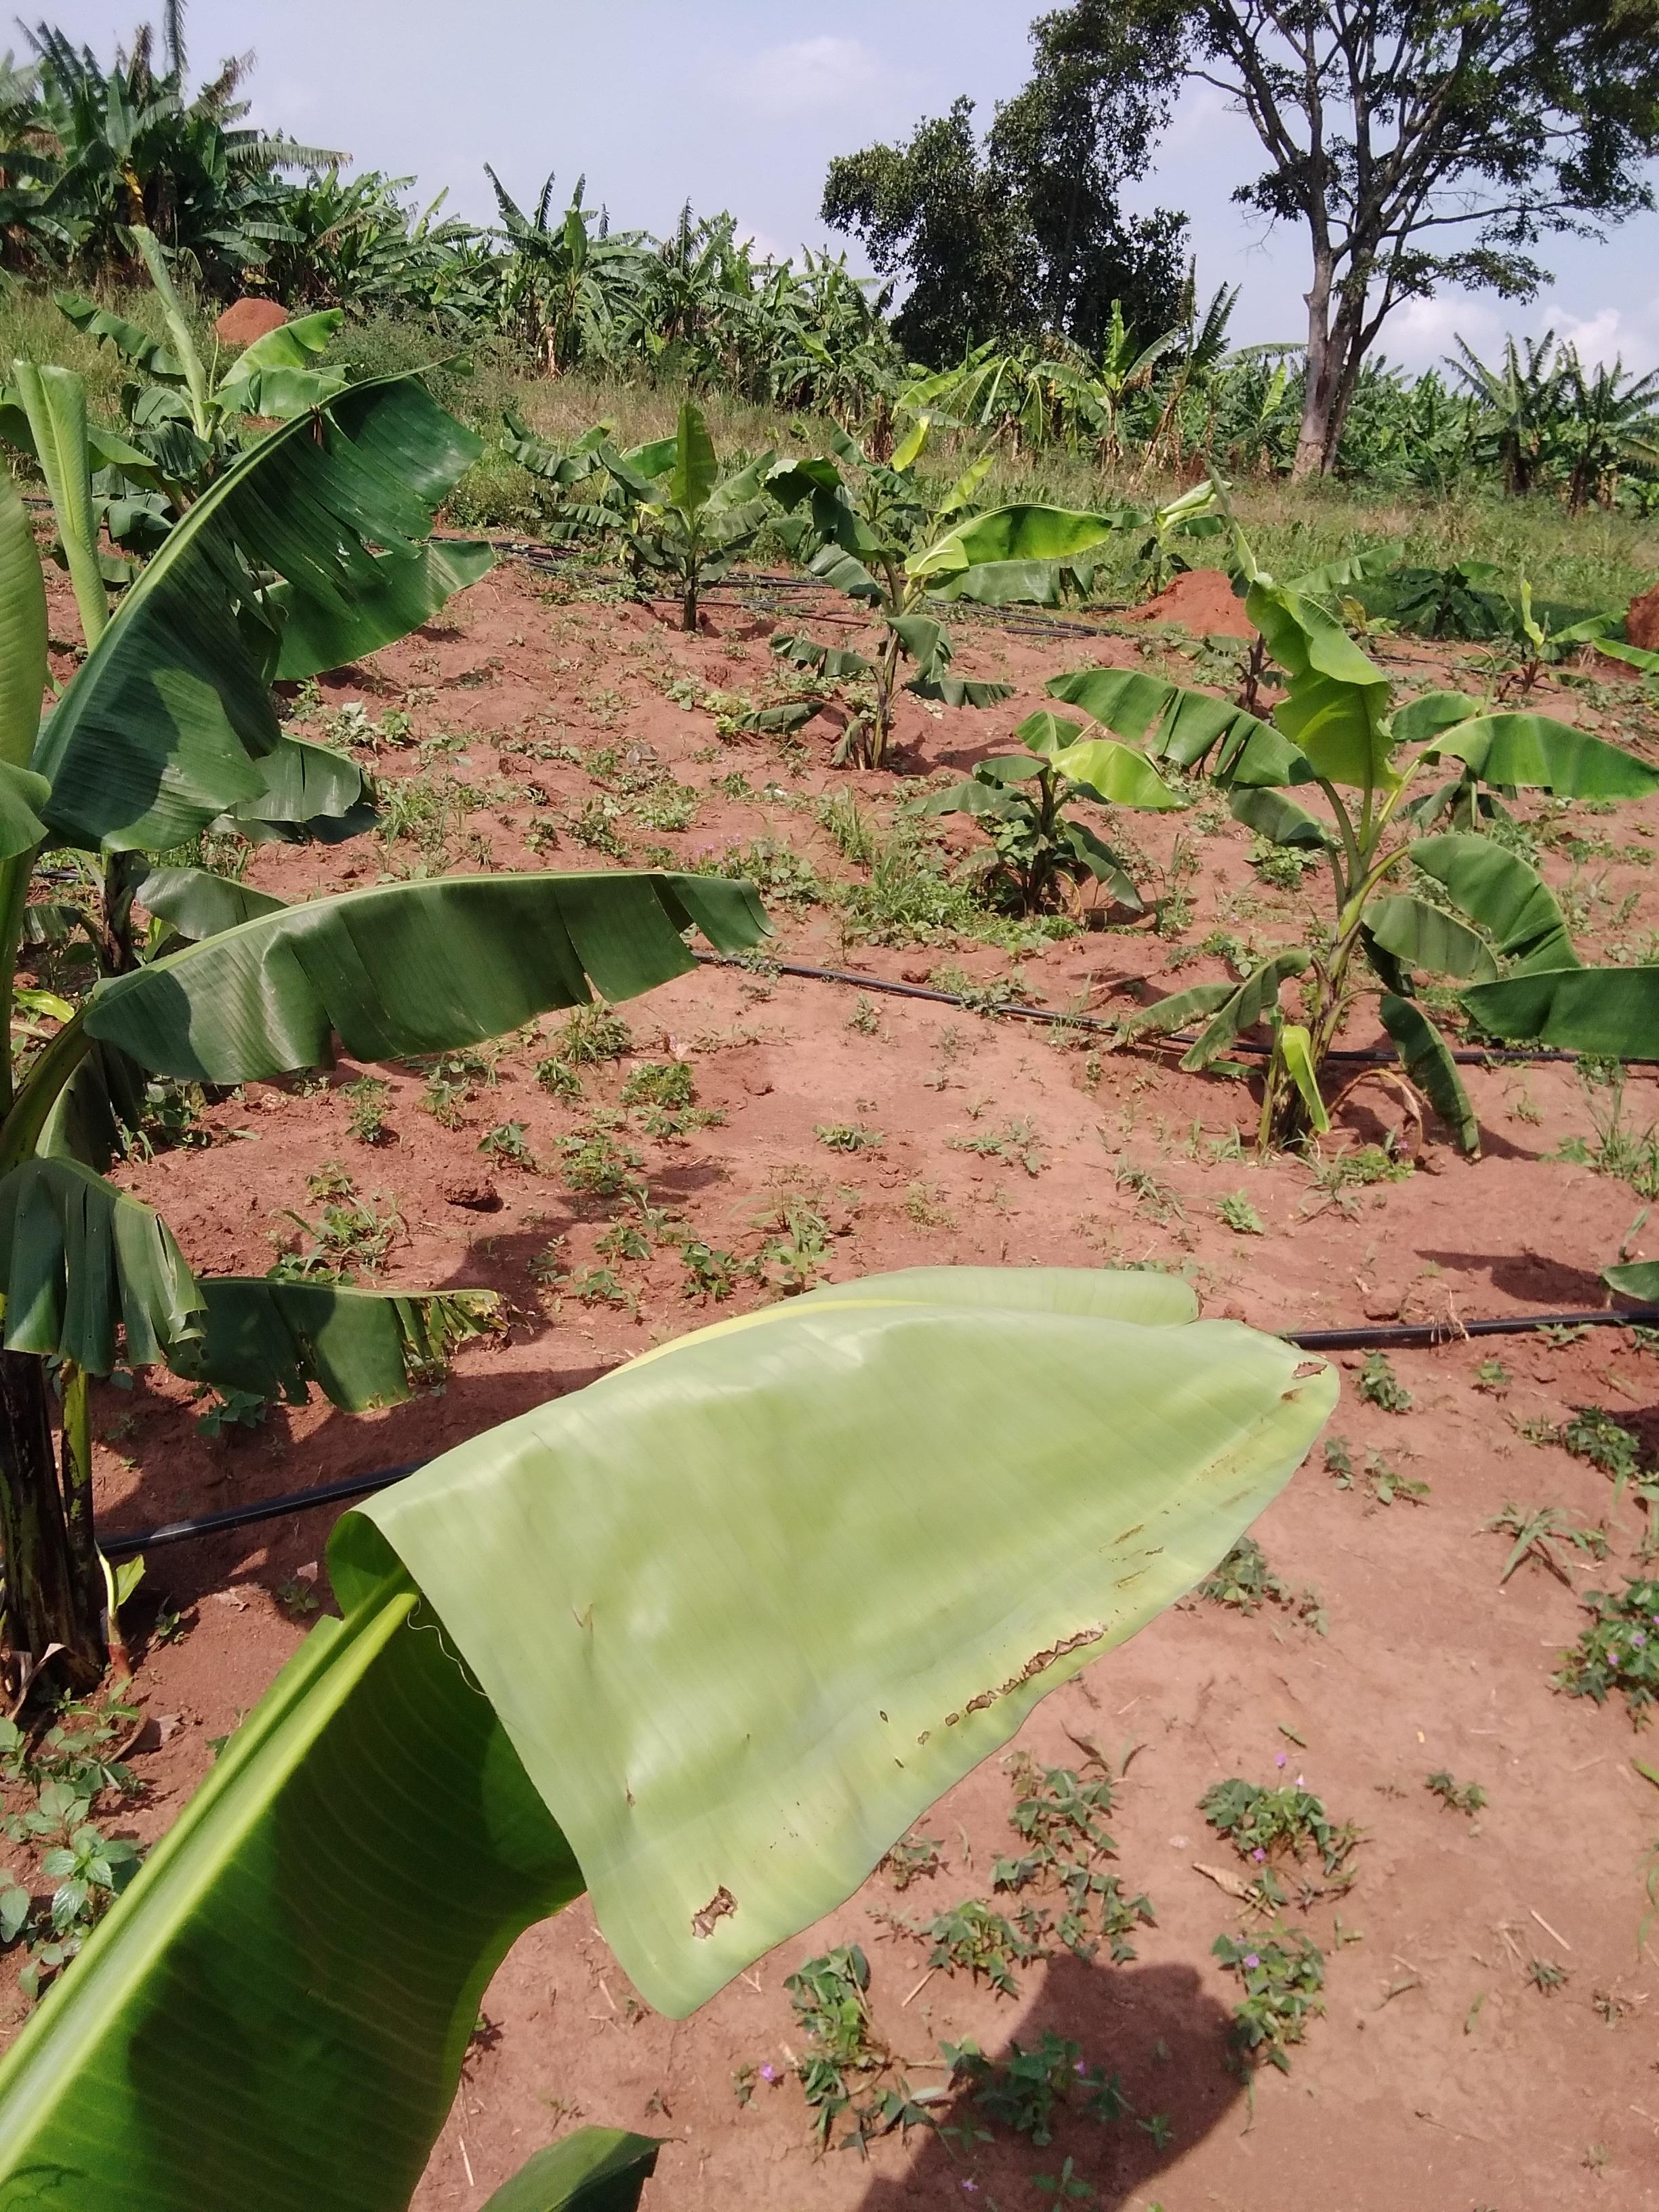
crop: banana
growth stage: vegetative
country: Uganda
